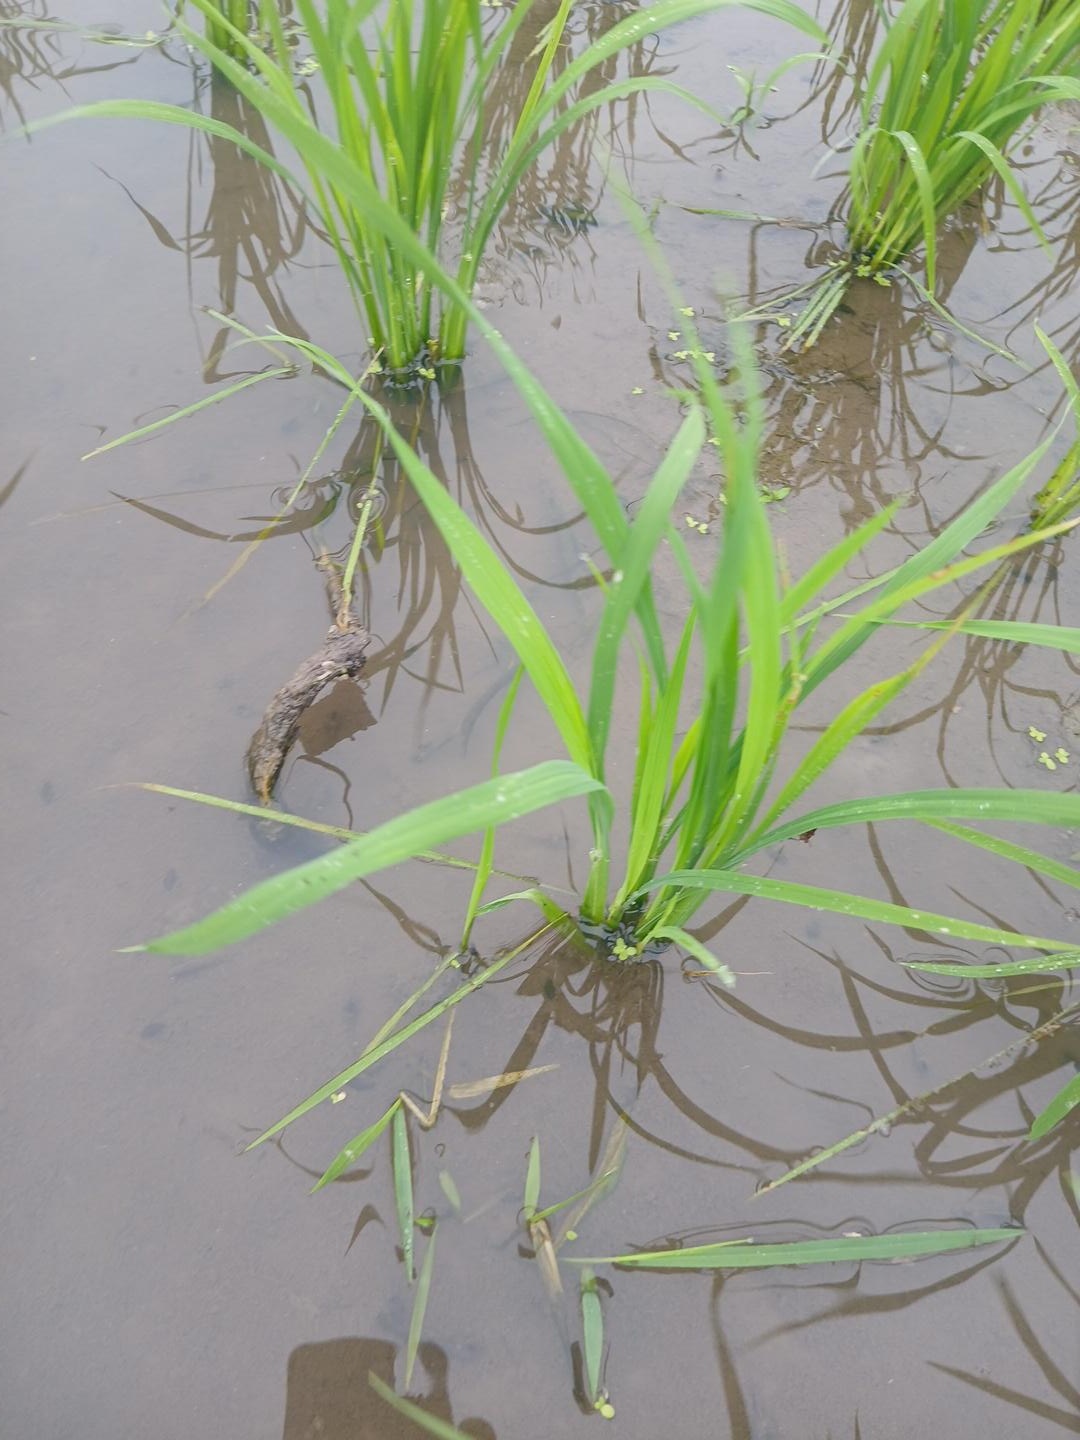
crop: rice
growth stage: tillering
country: Côte d'Ivoire
